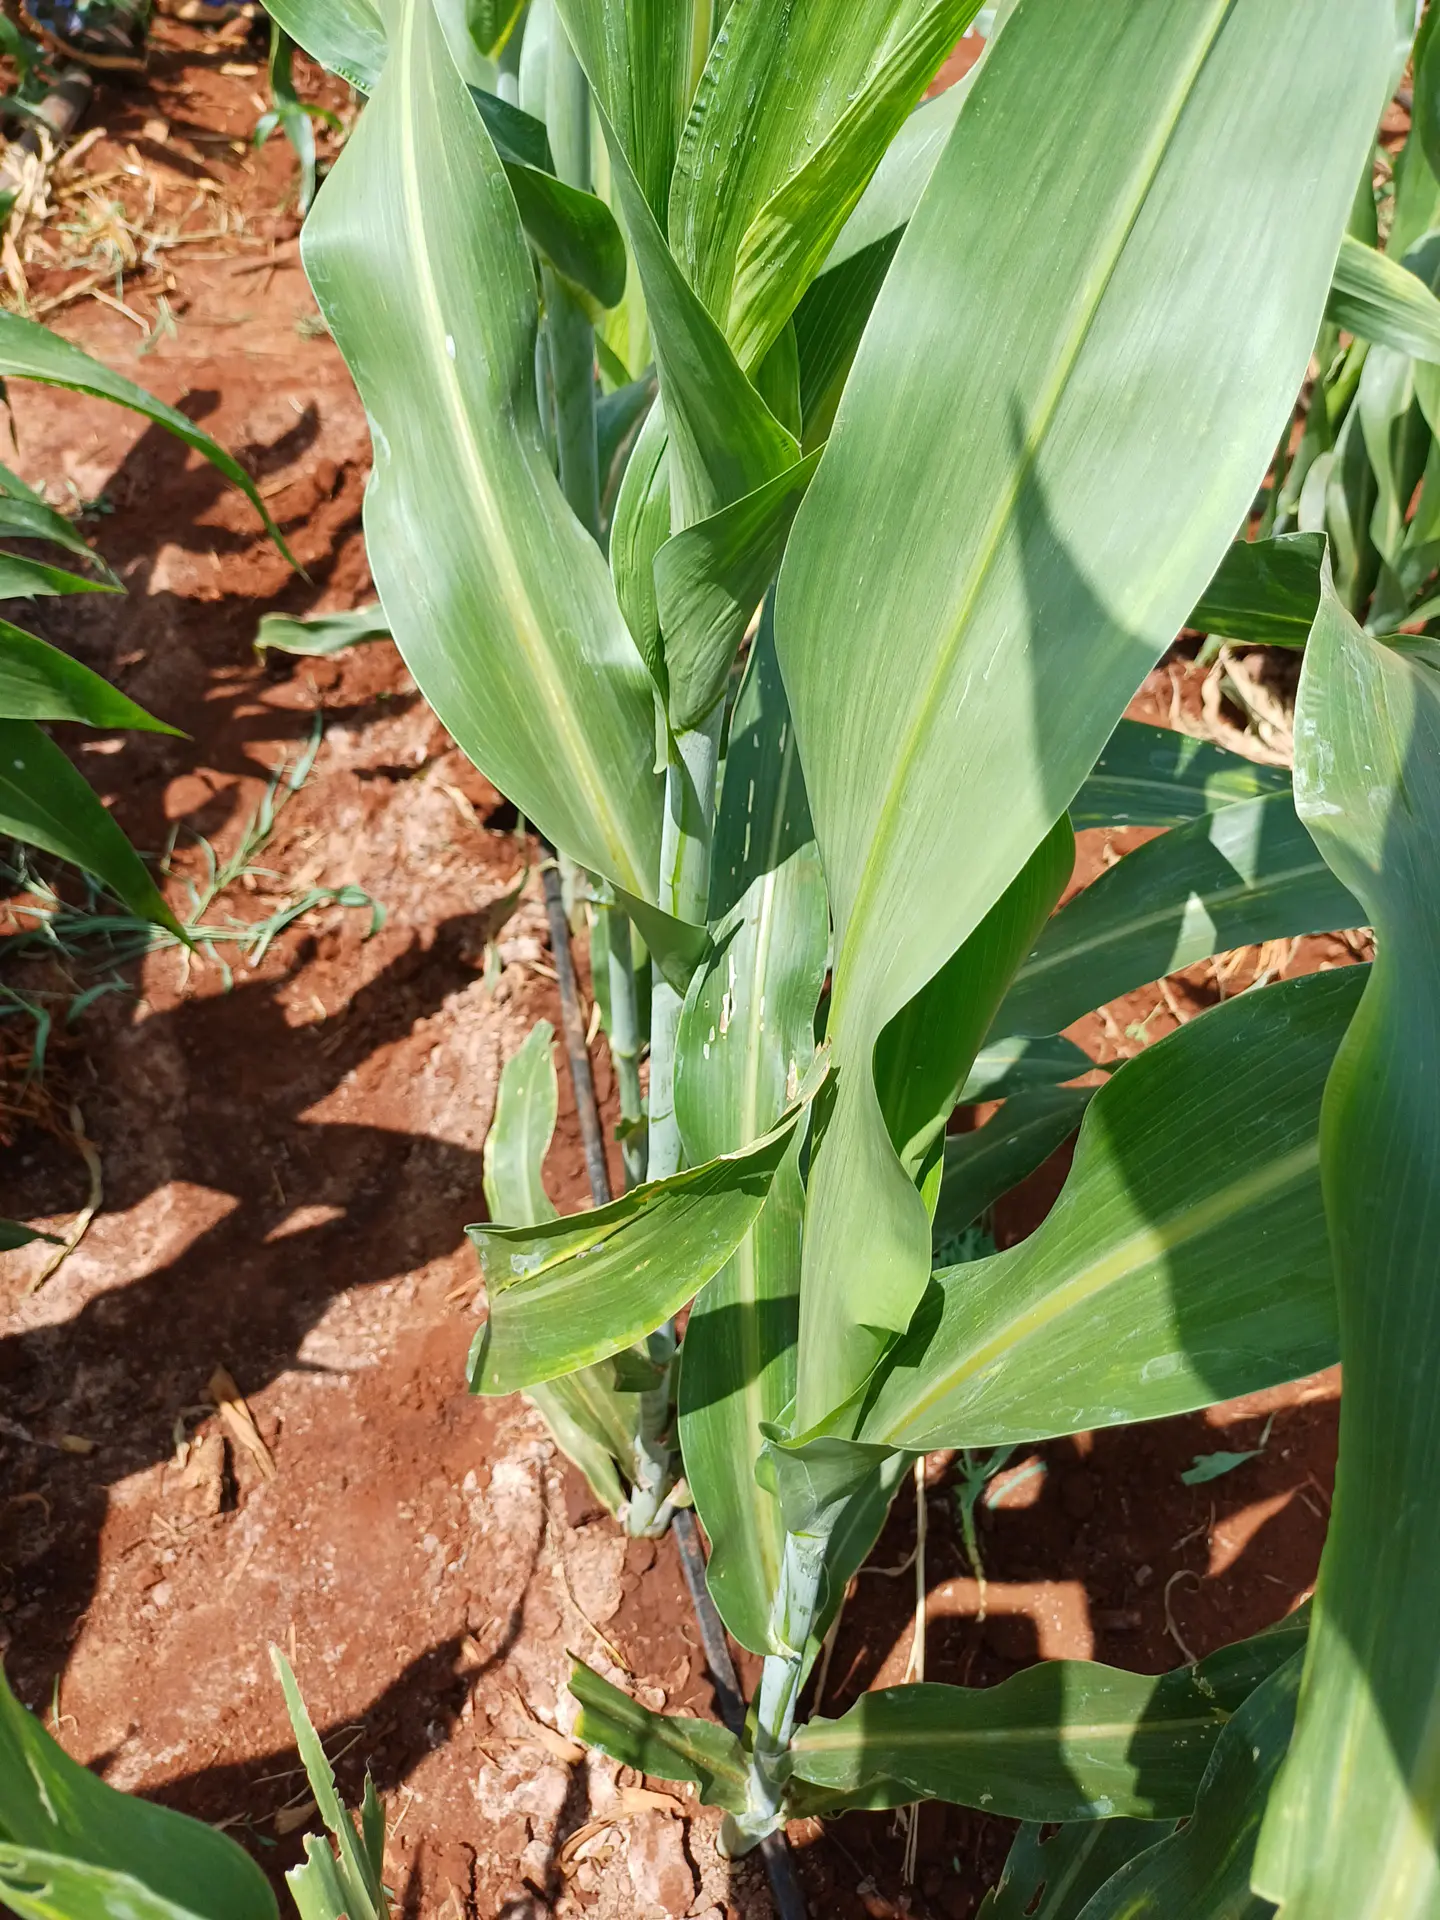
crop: sorghum
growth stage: vegetative
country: Kenya
